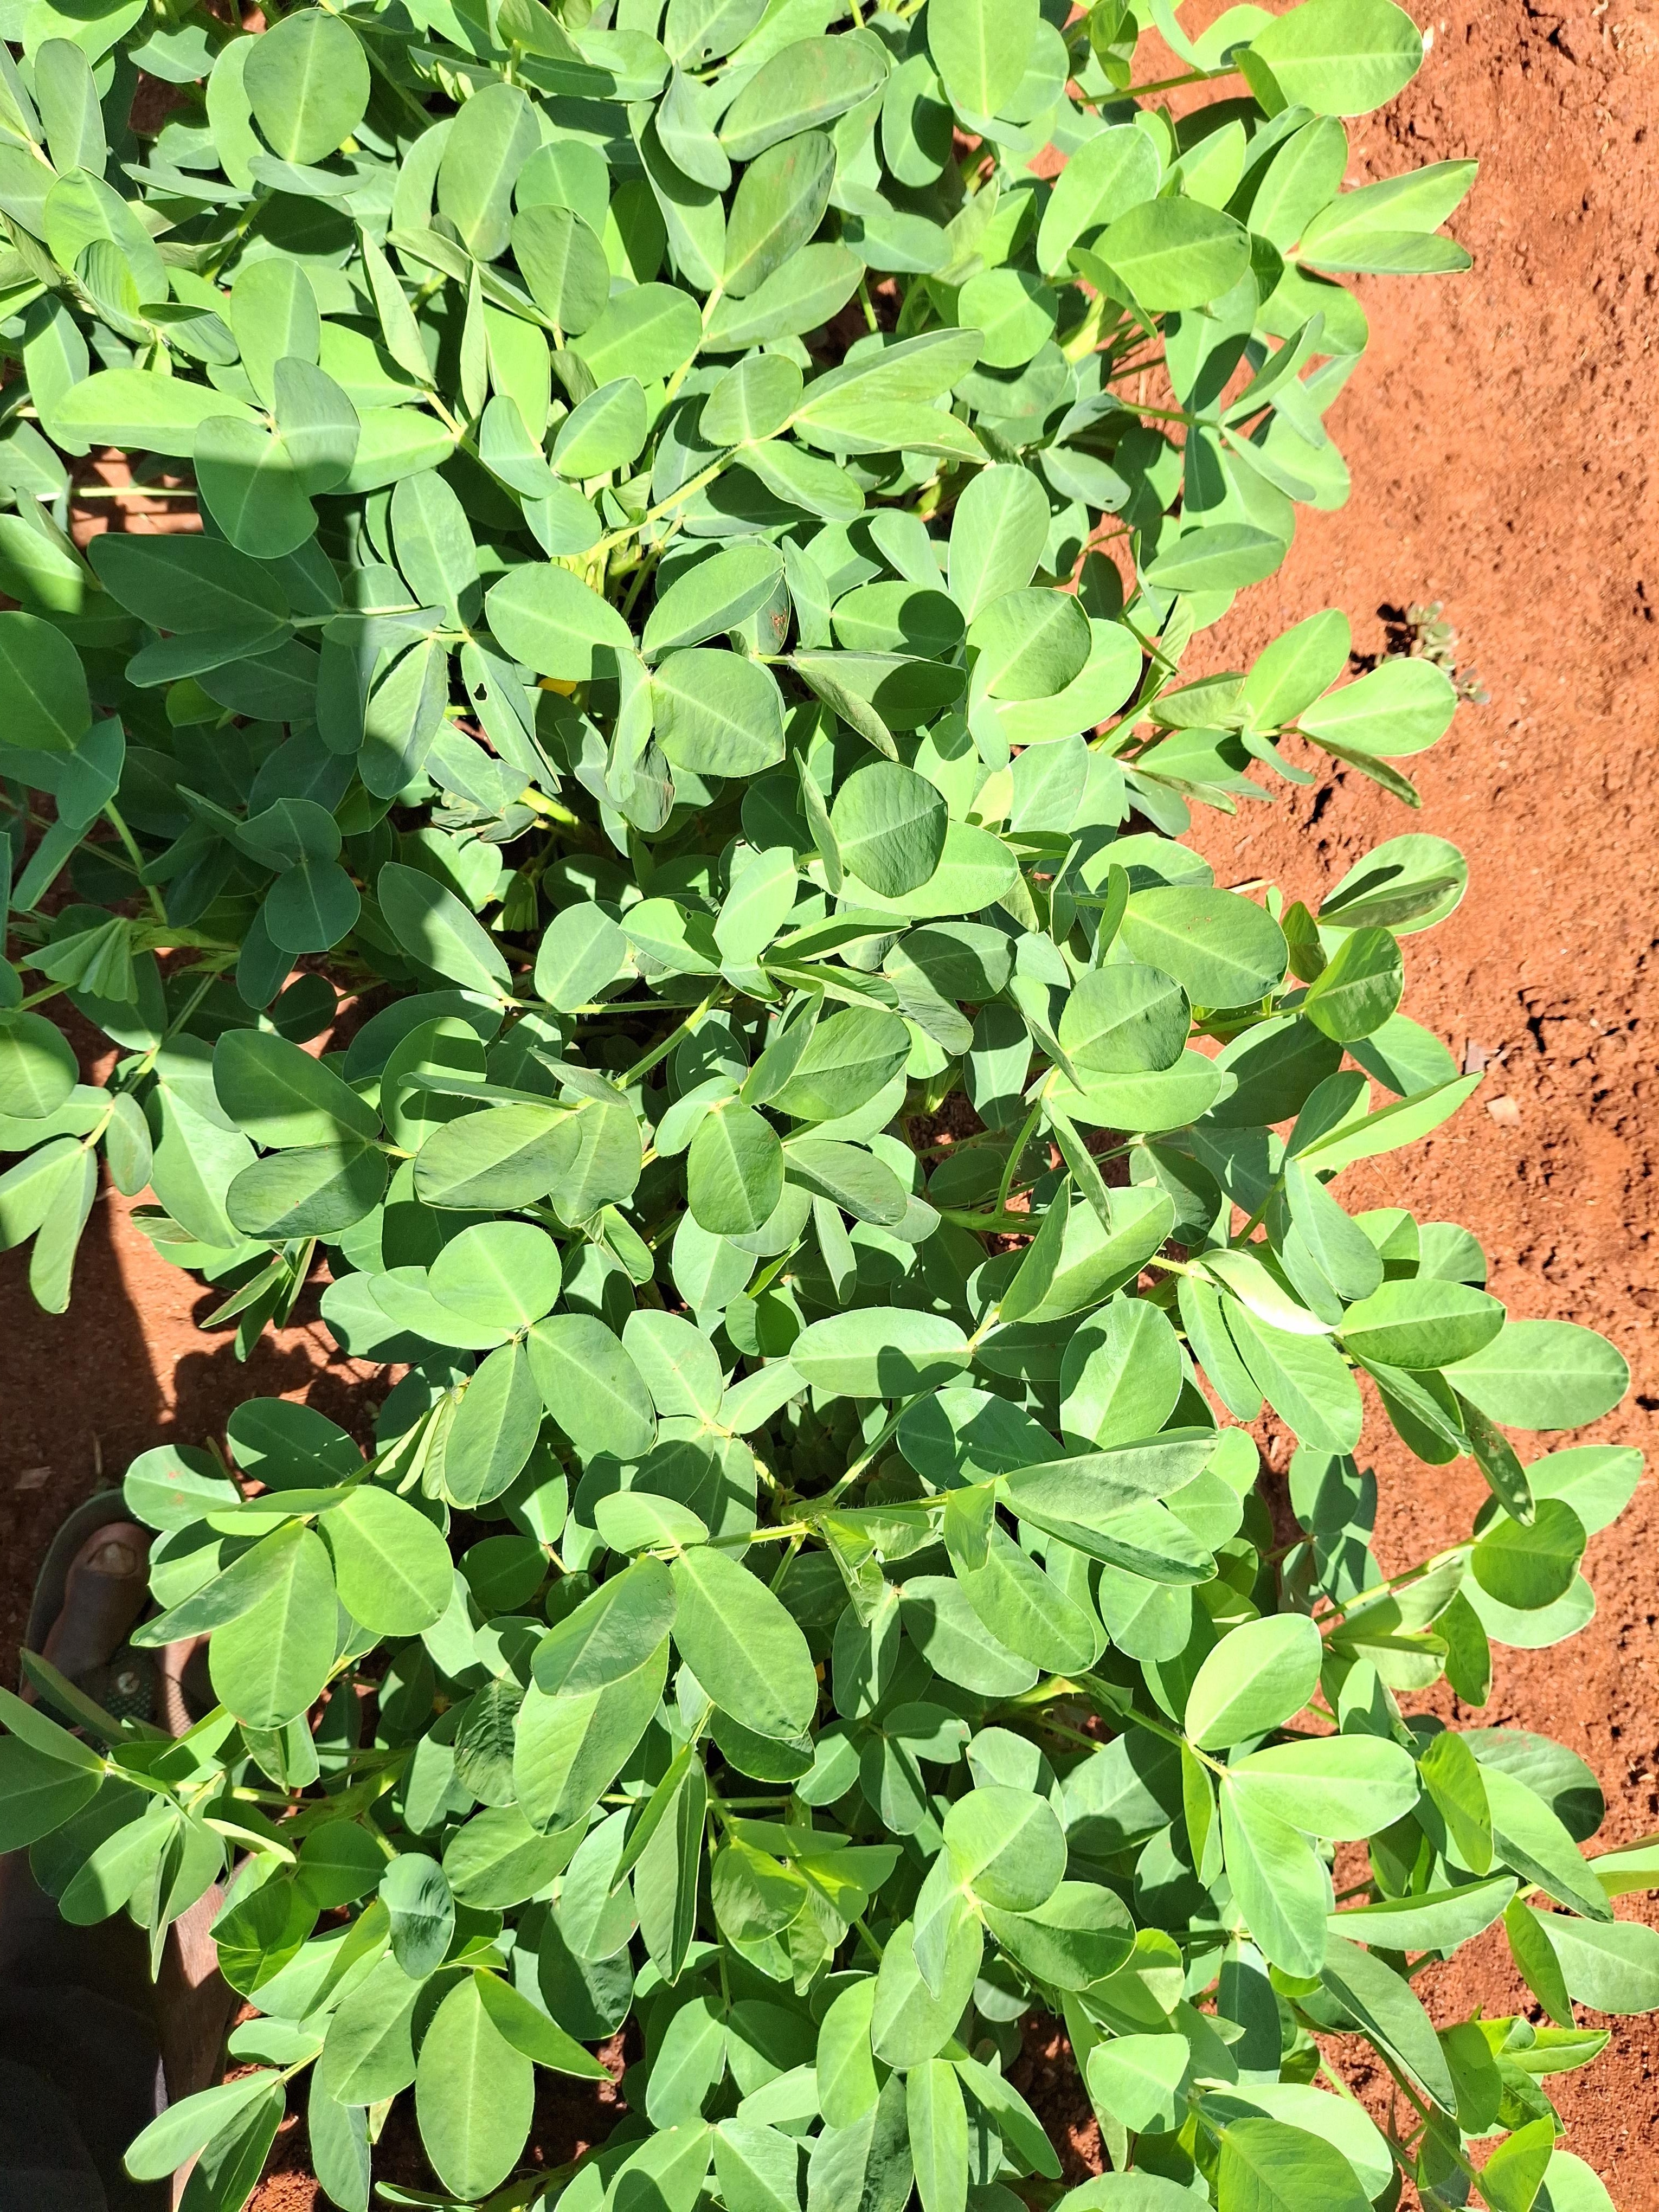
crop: groundnut
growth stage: flowering
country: Kenya
